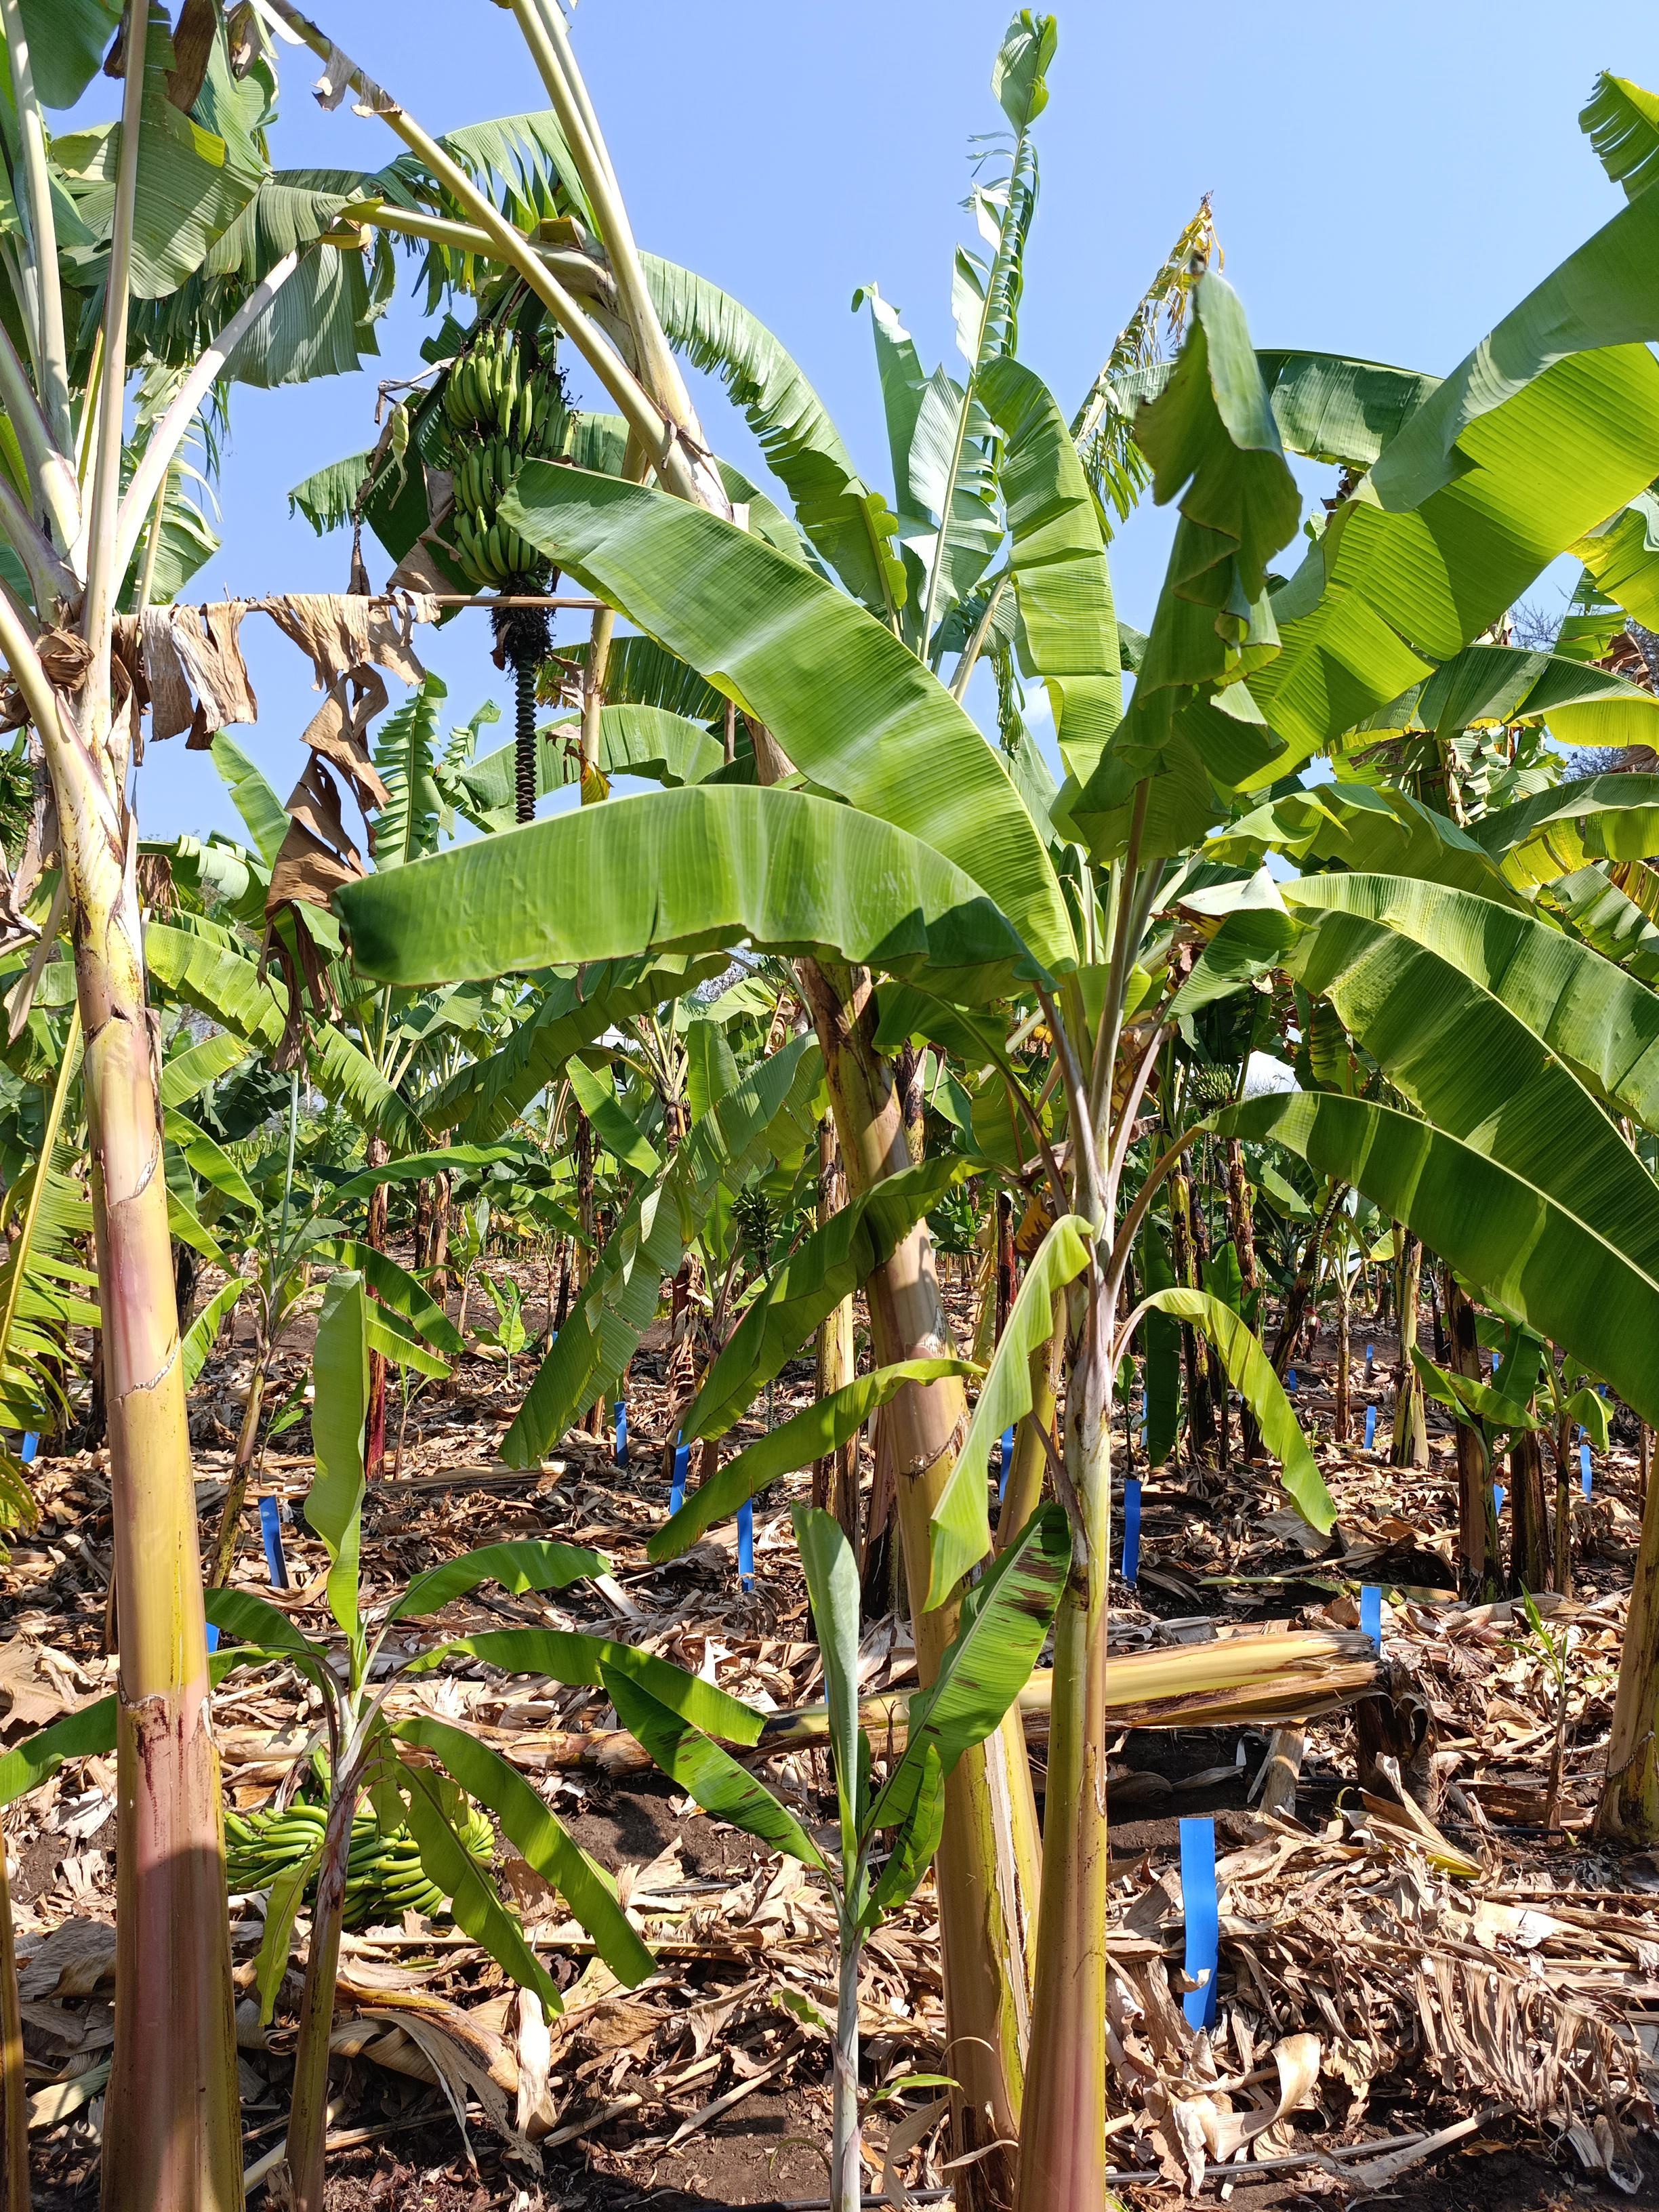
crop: banana
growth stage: development fruit
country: Tanzania
